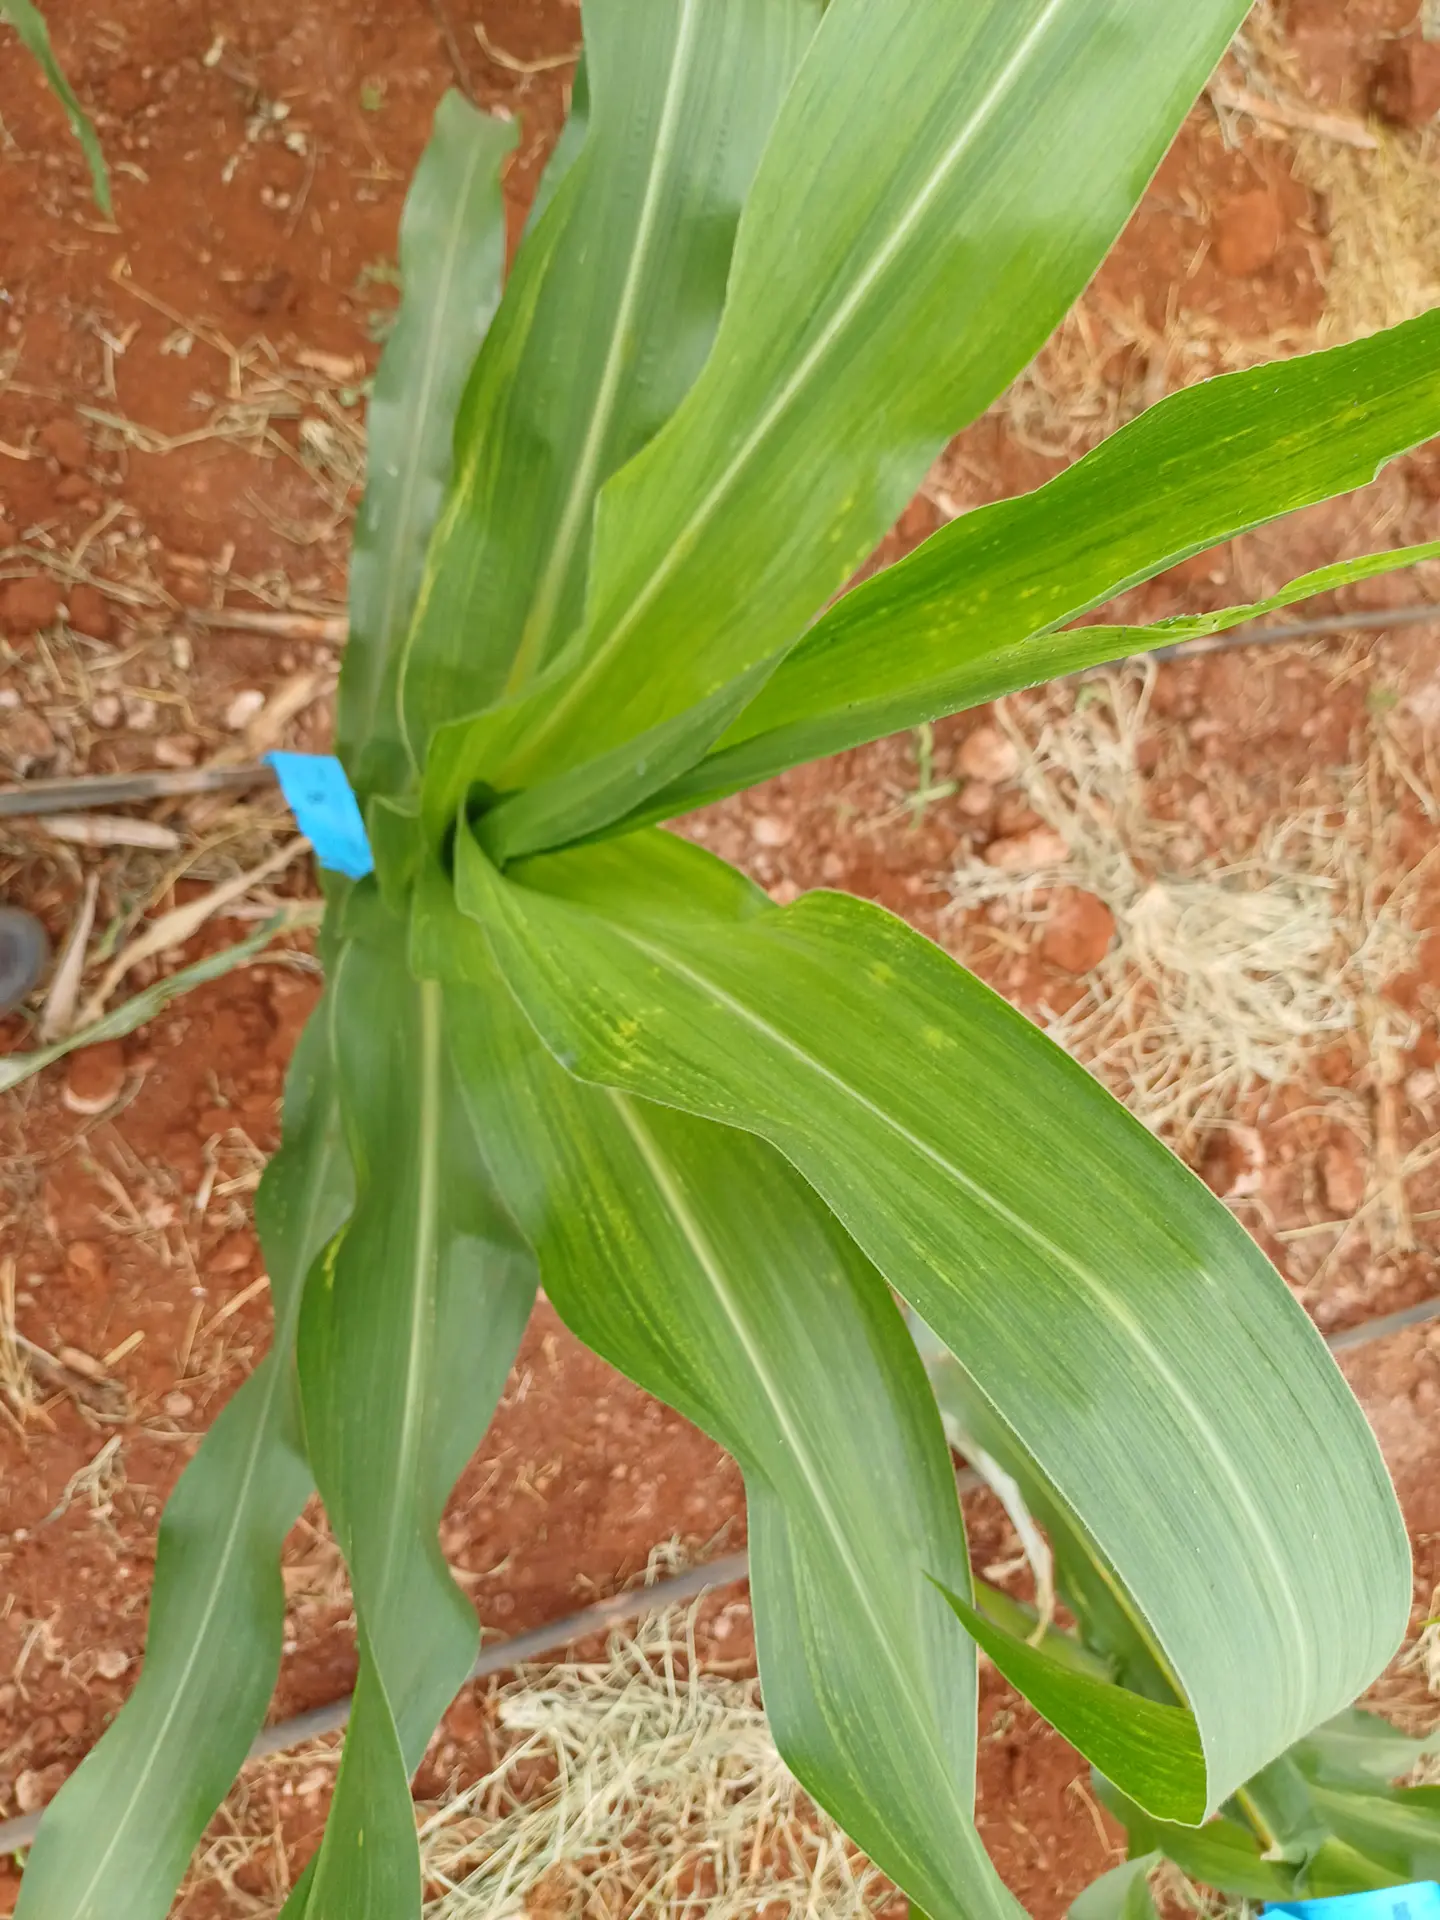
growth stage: vegetative
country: Kenya
